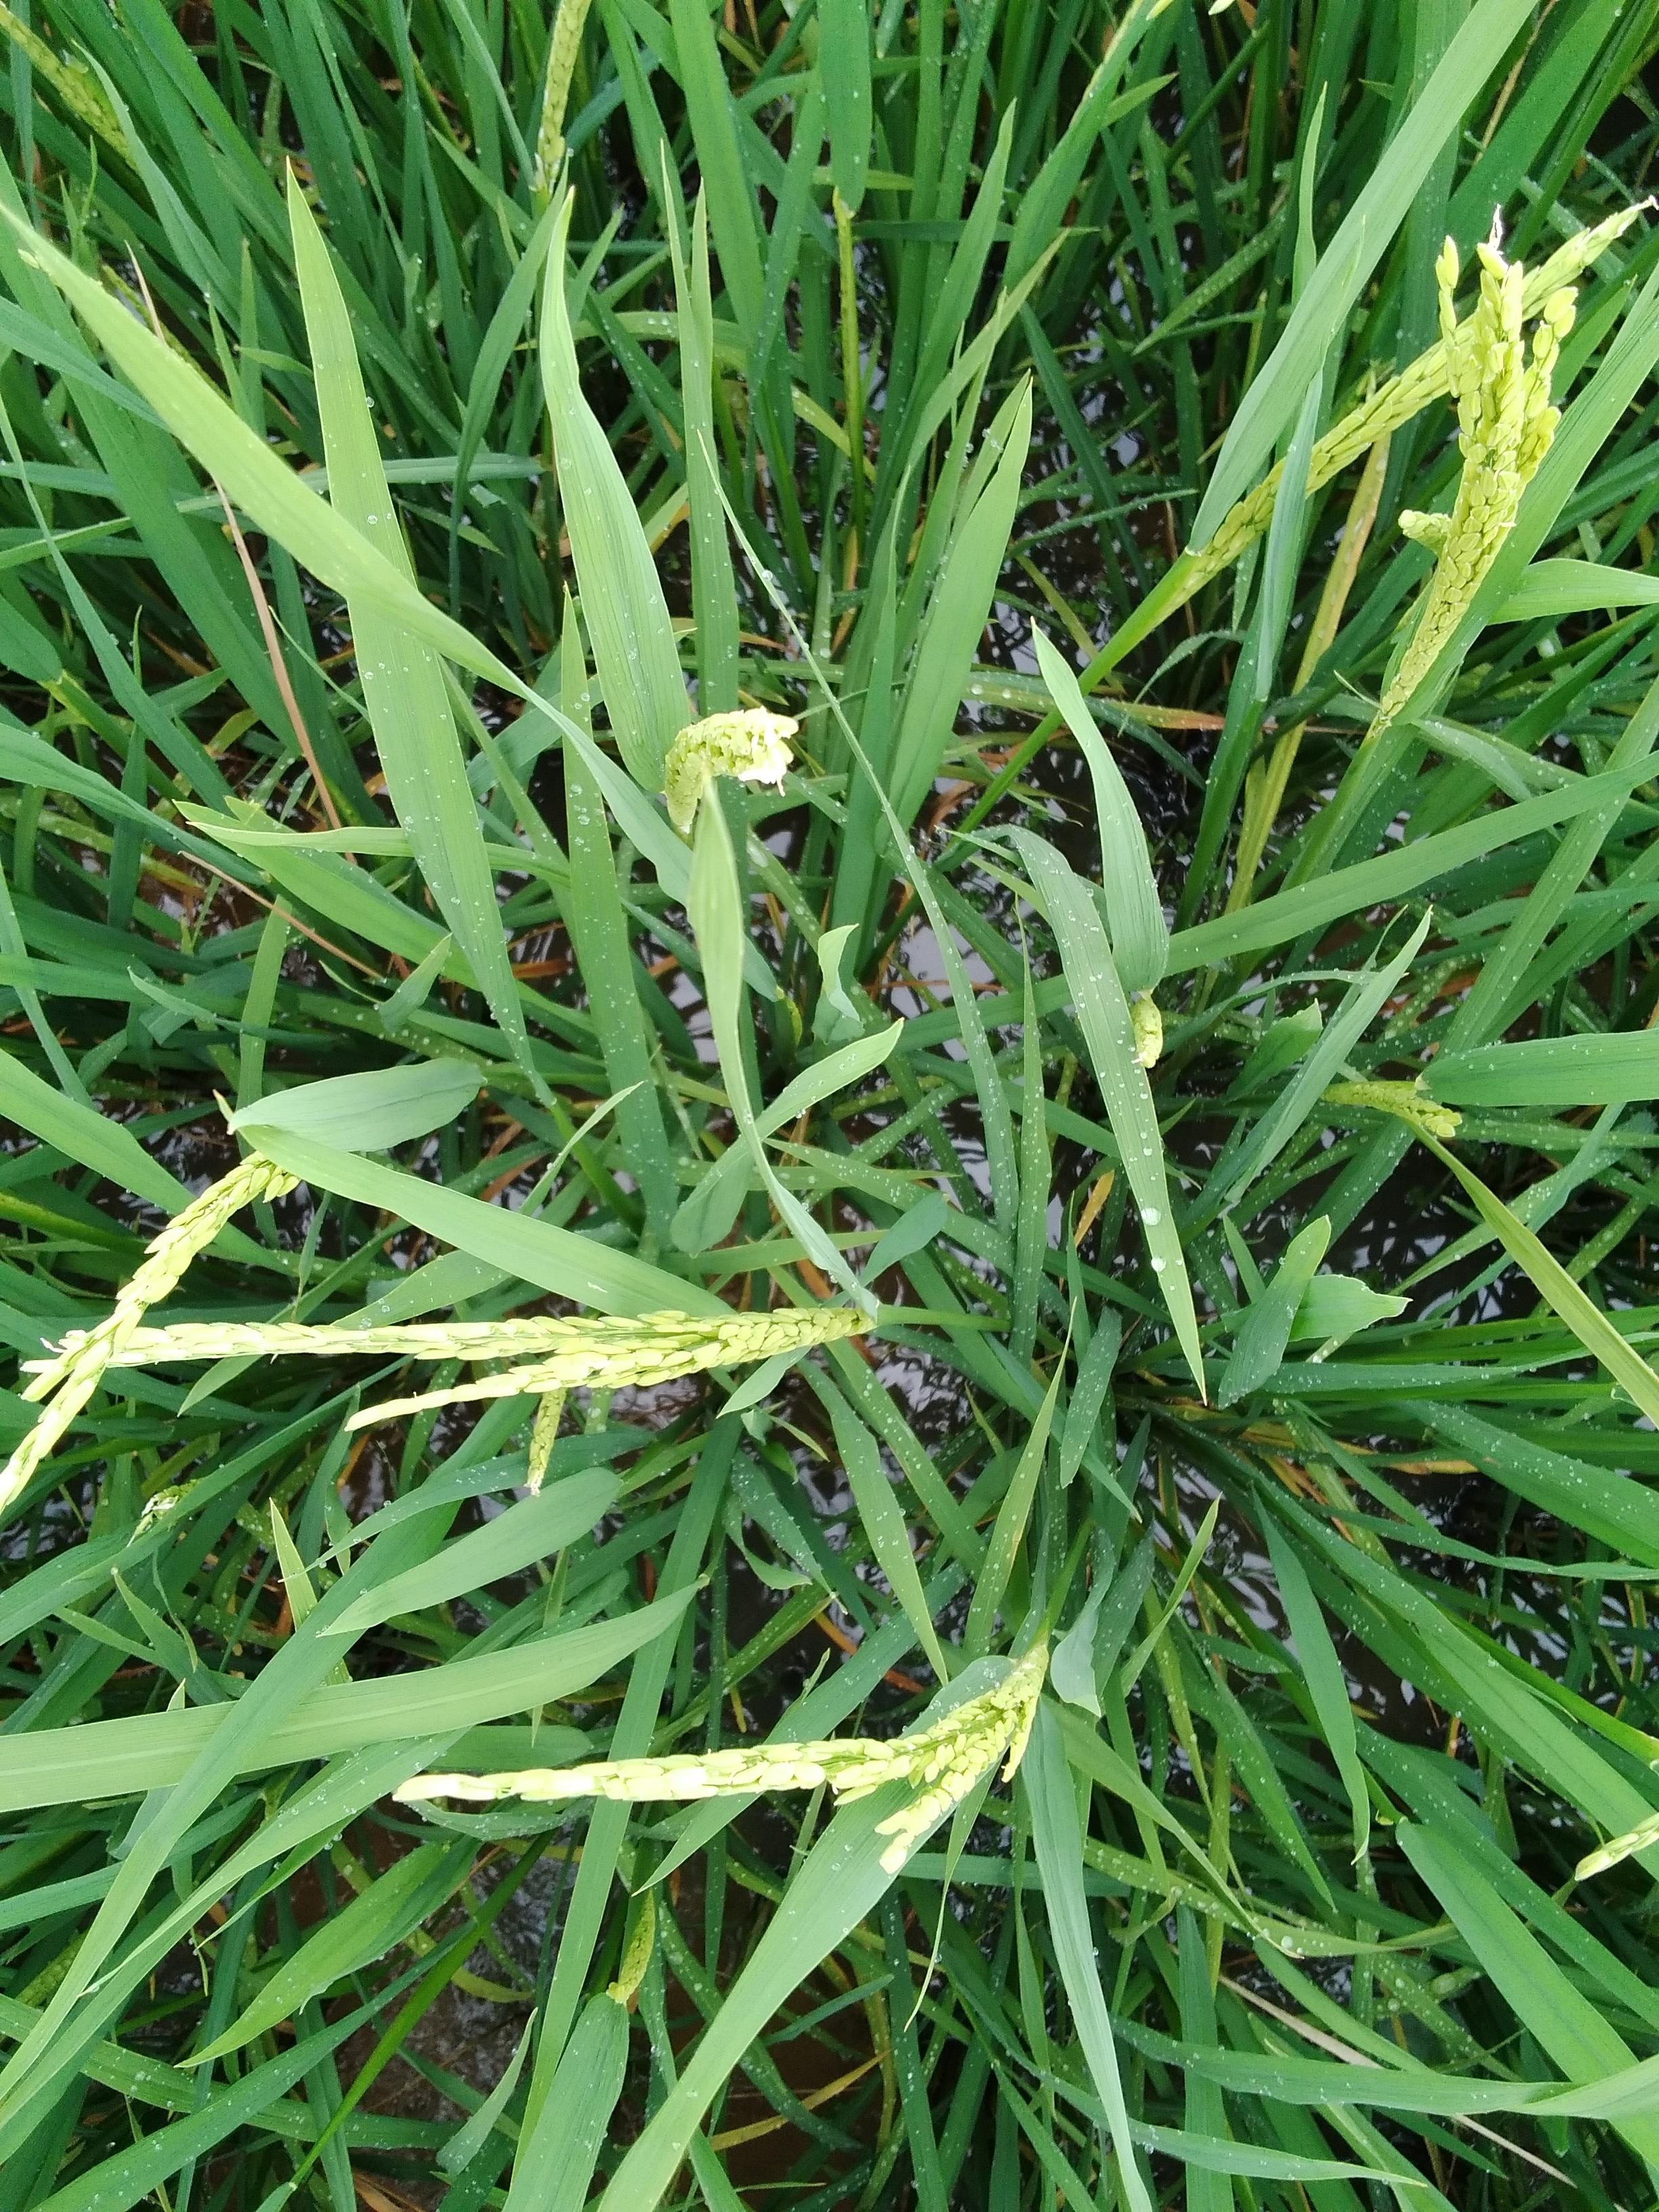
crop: rice
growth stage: flowering
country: Nigeria
